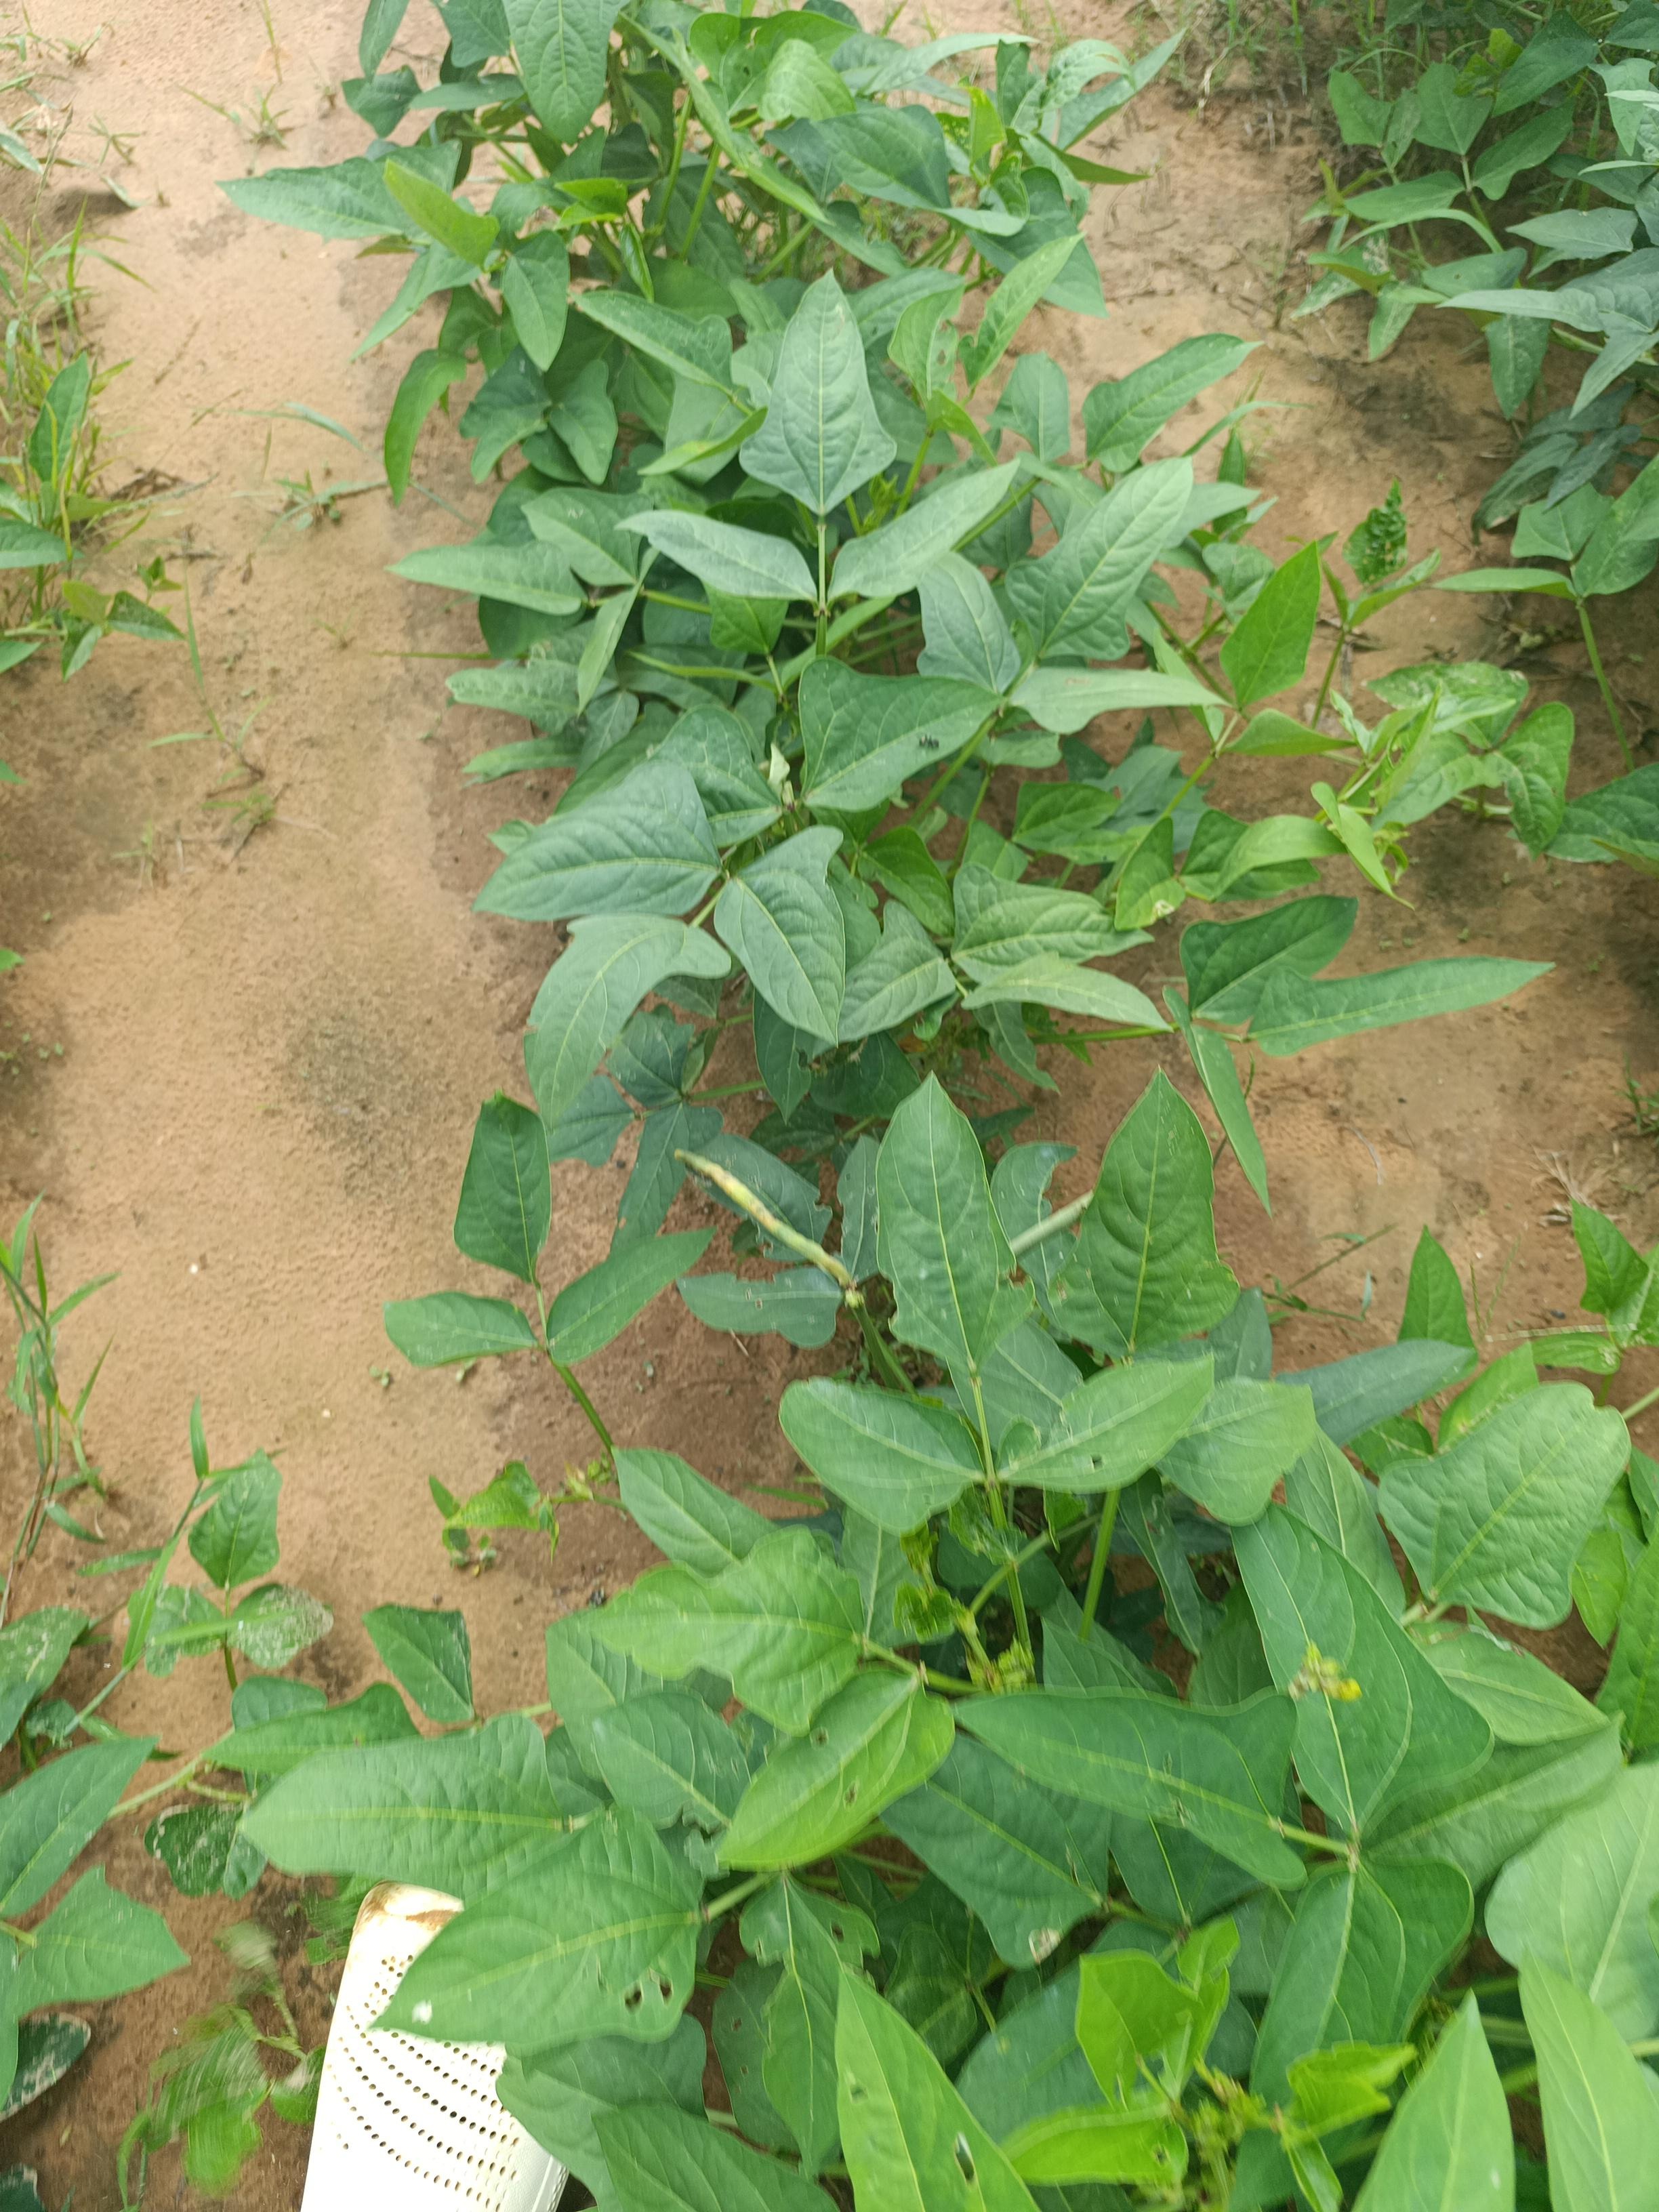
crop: cowpea
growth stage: development pod
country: Nigeria
